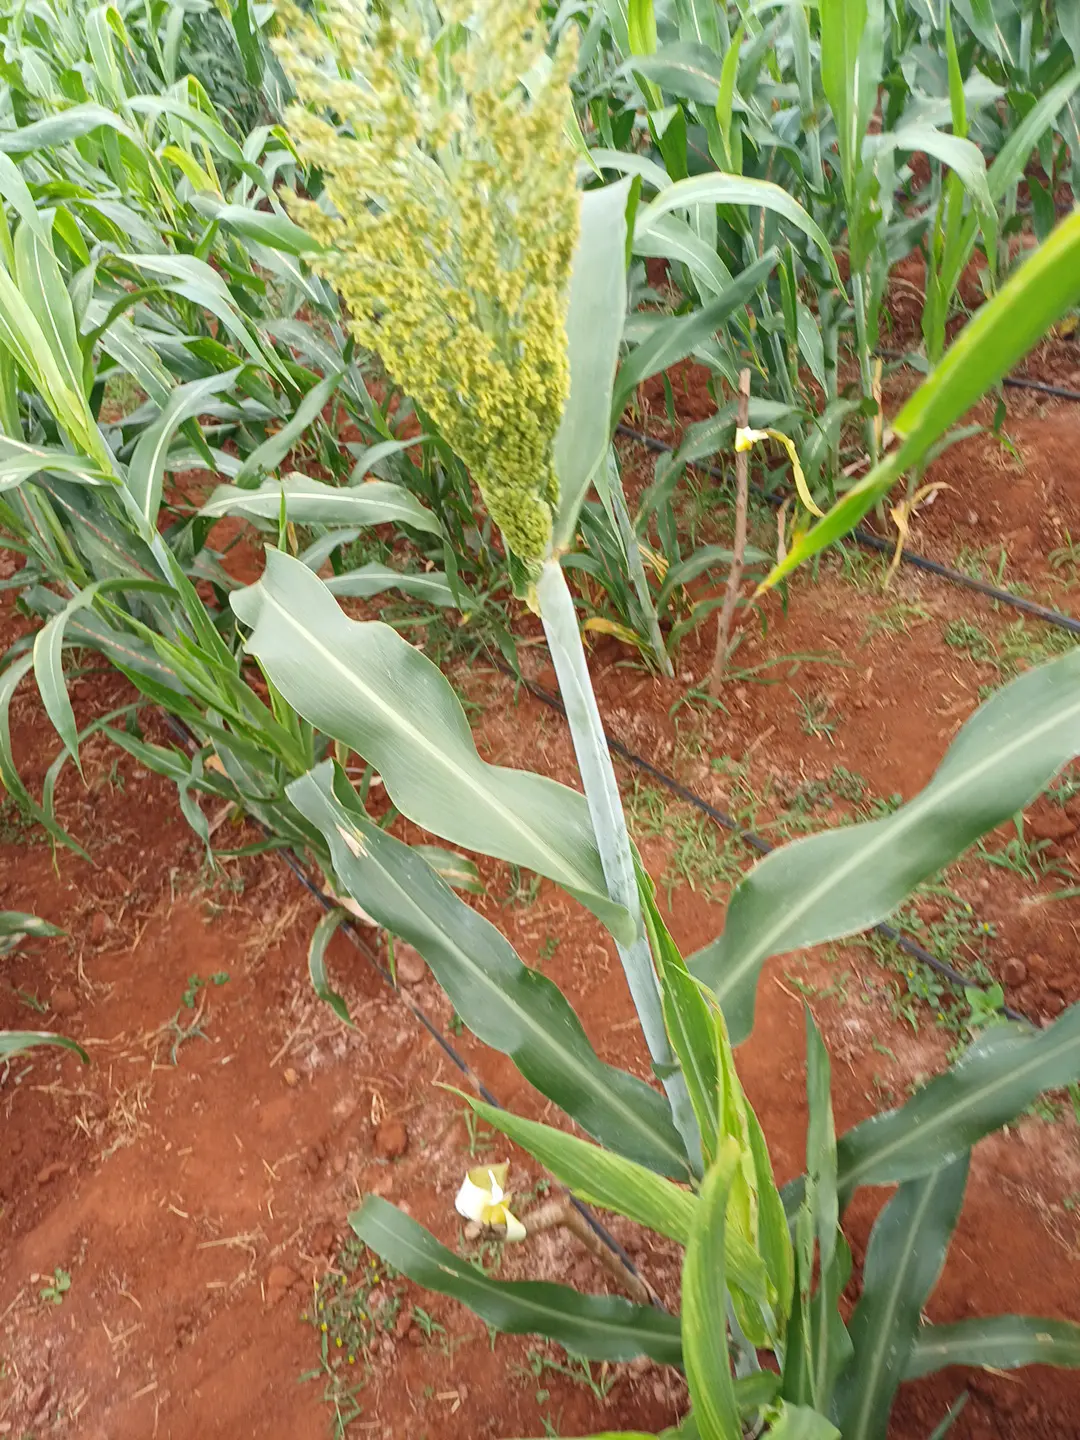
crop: sorghum
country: Kenya
